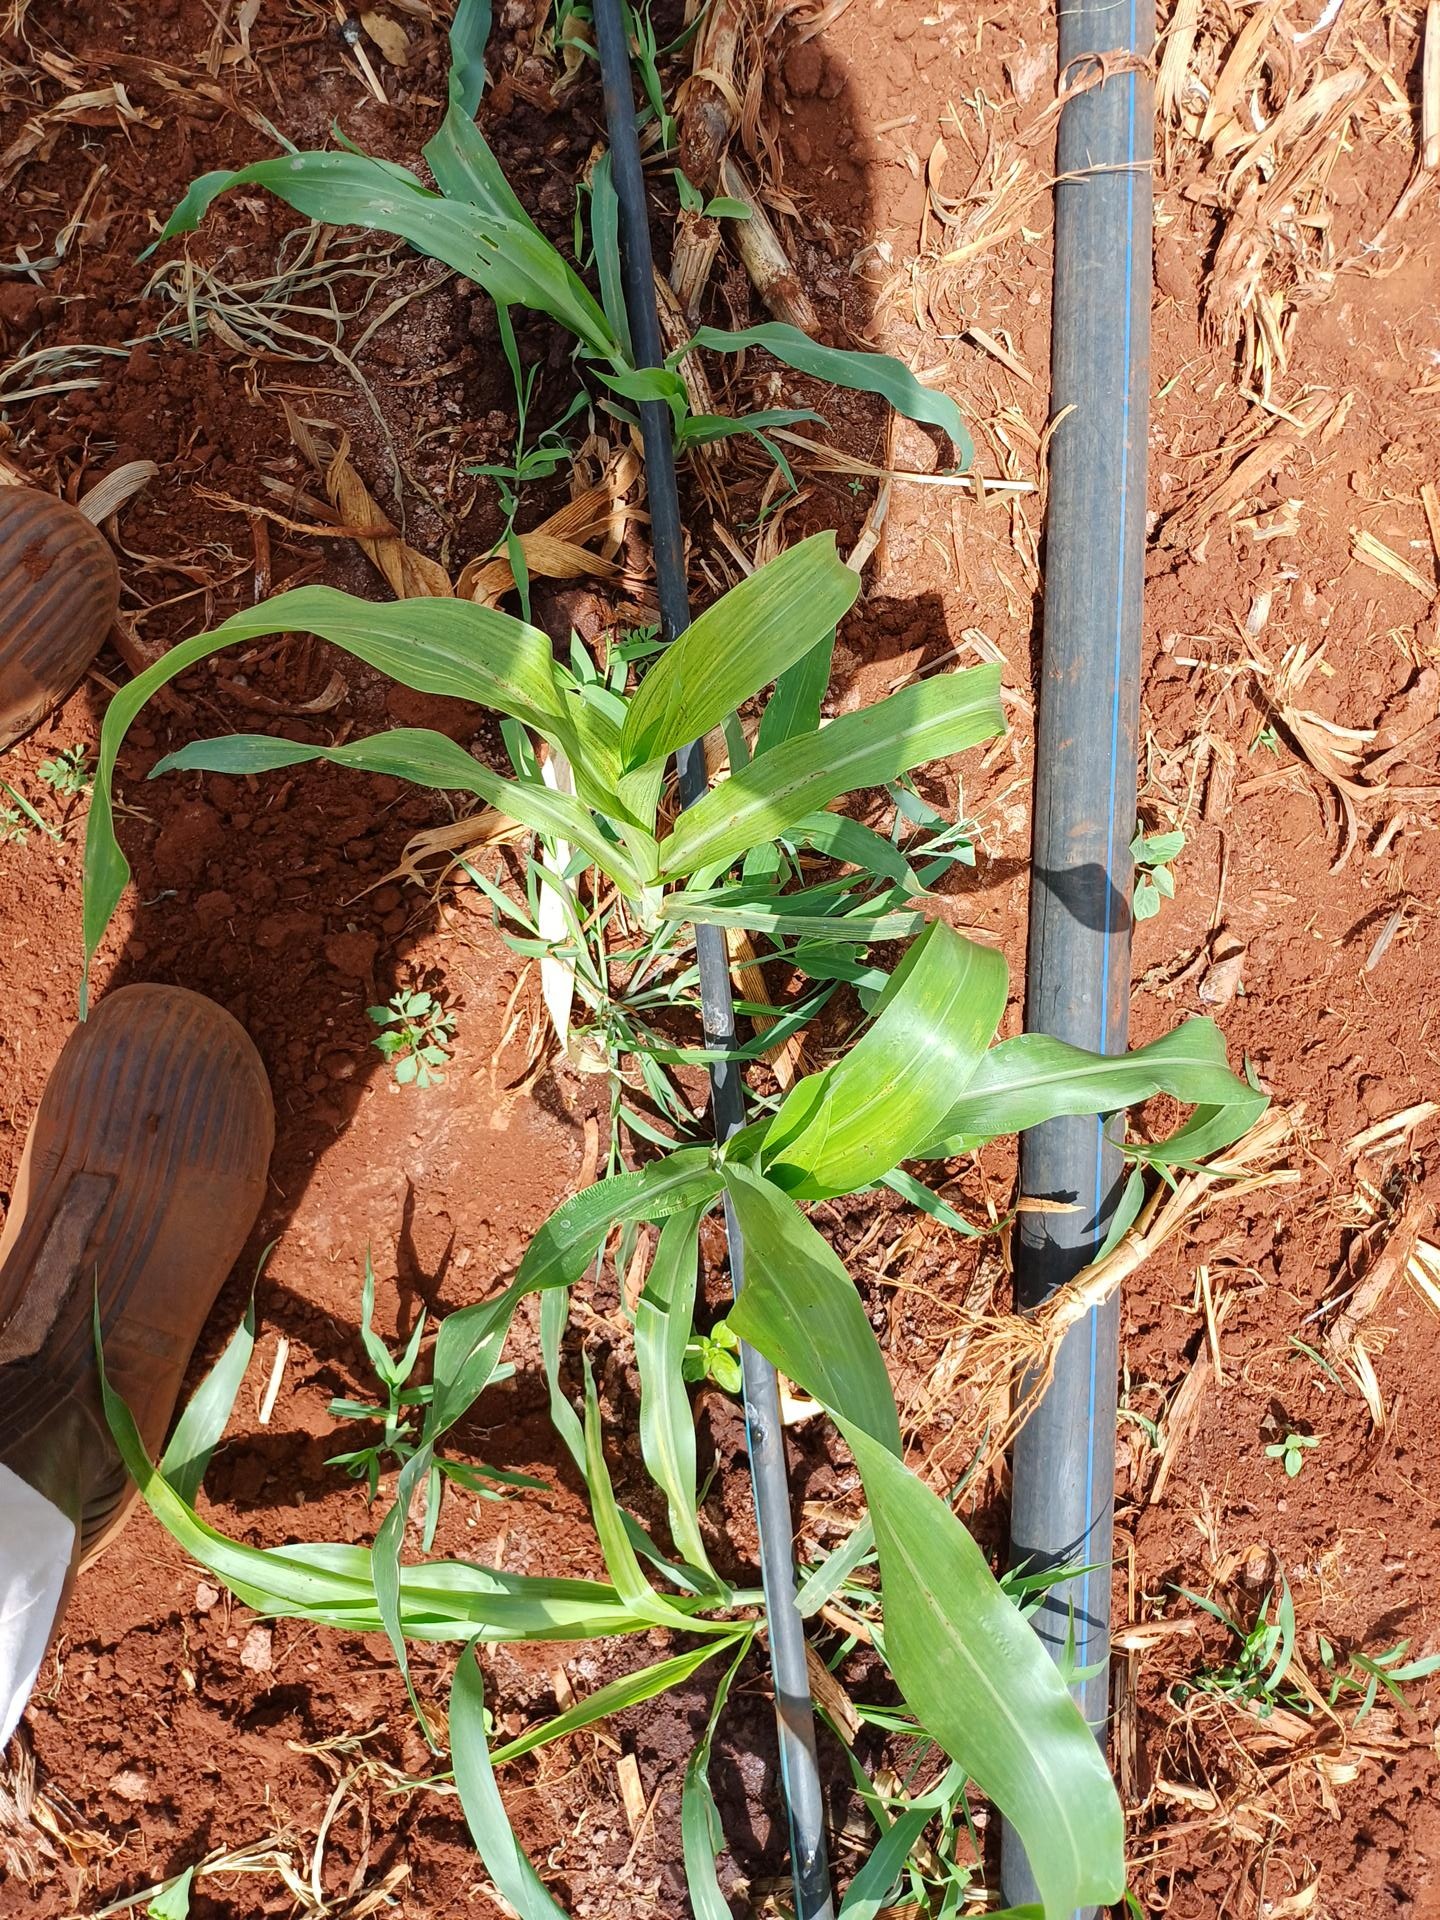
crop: sorghum
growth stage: vegetative
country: Kenya
